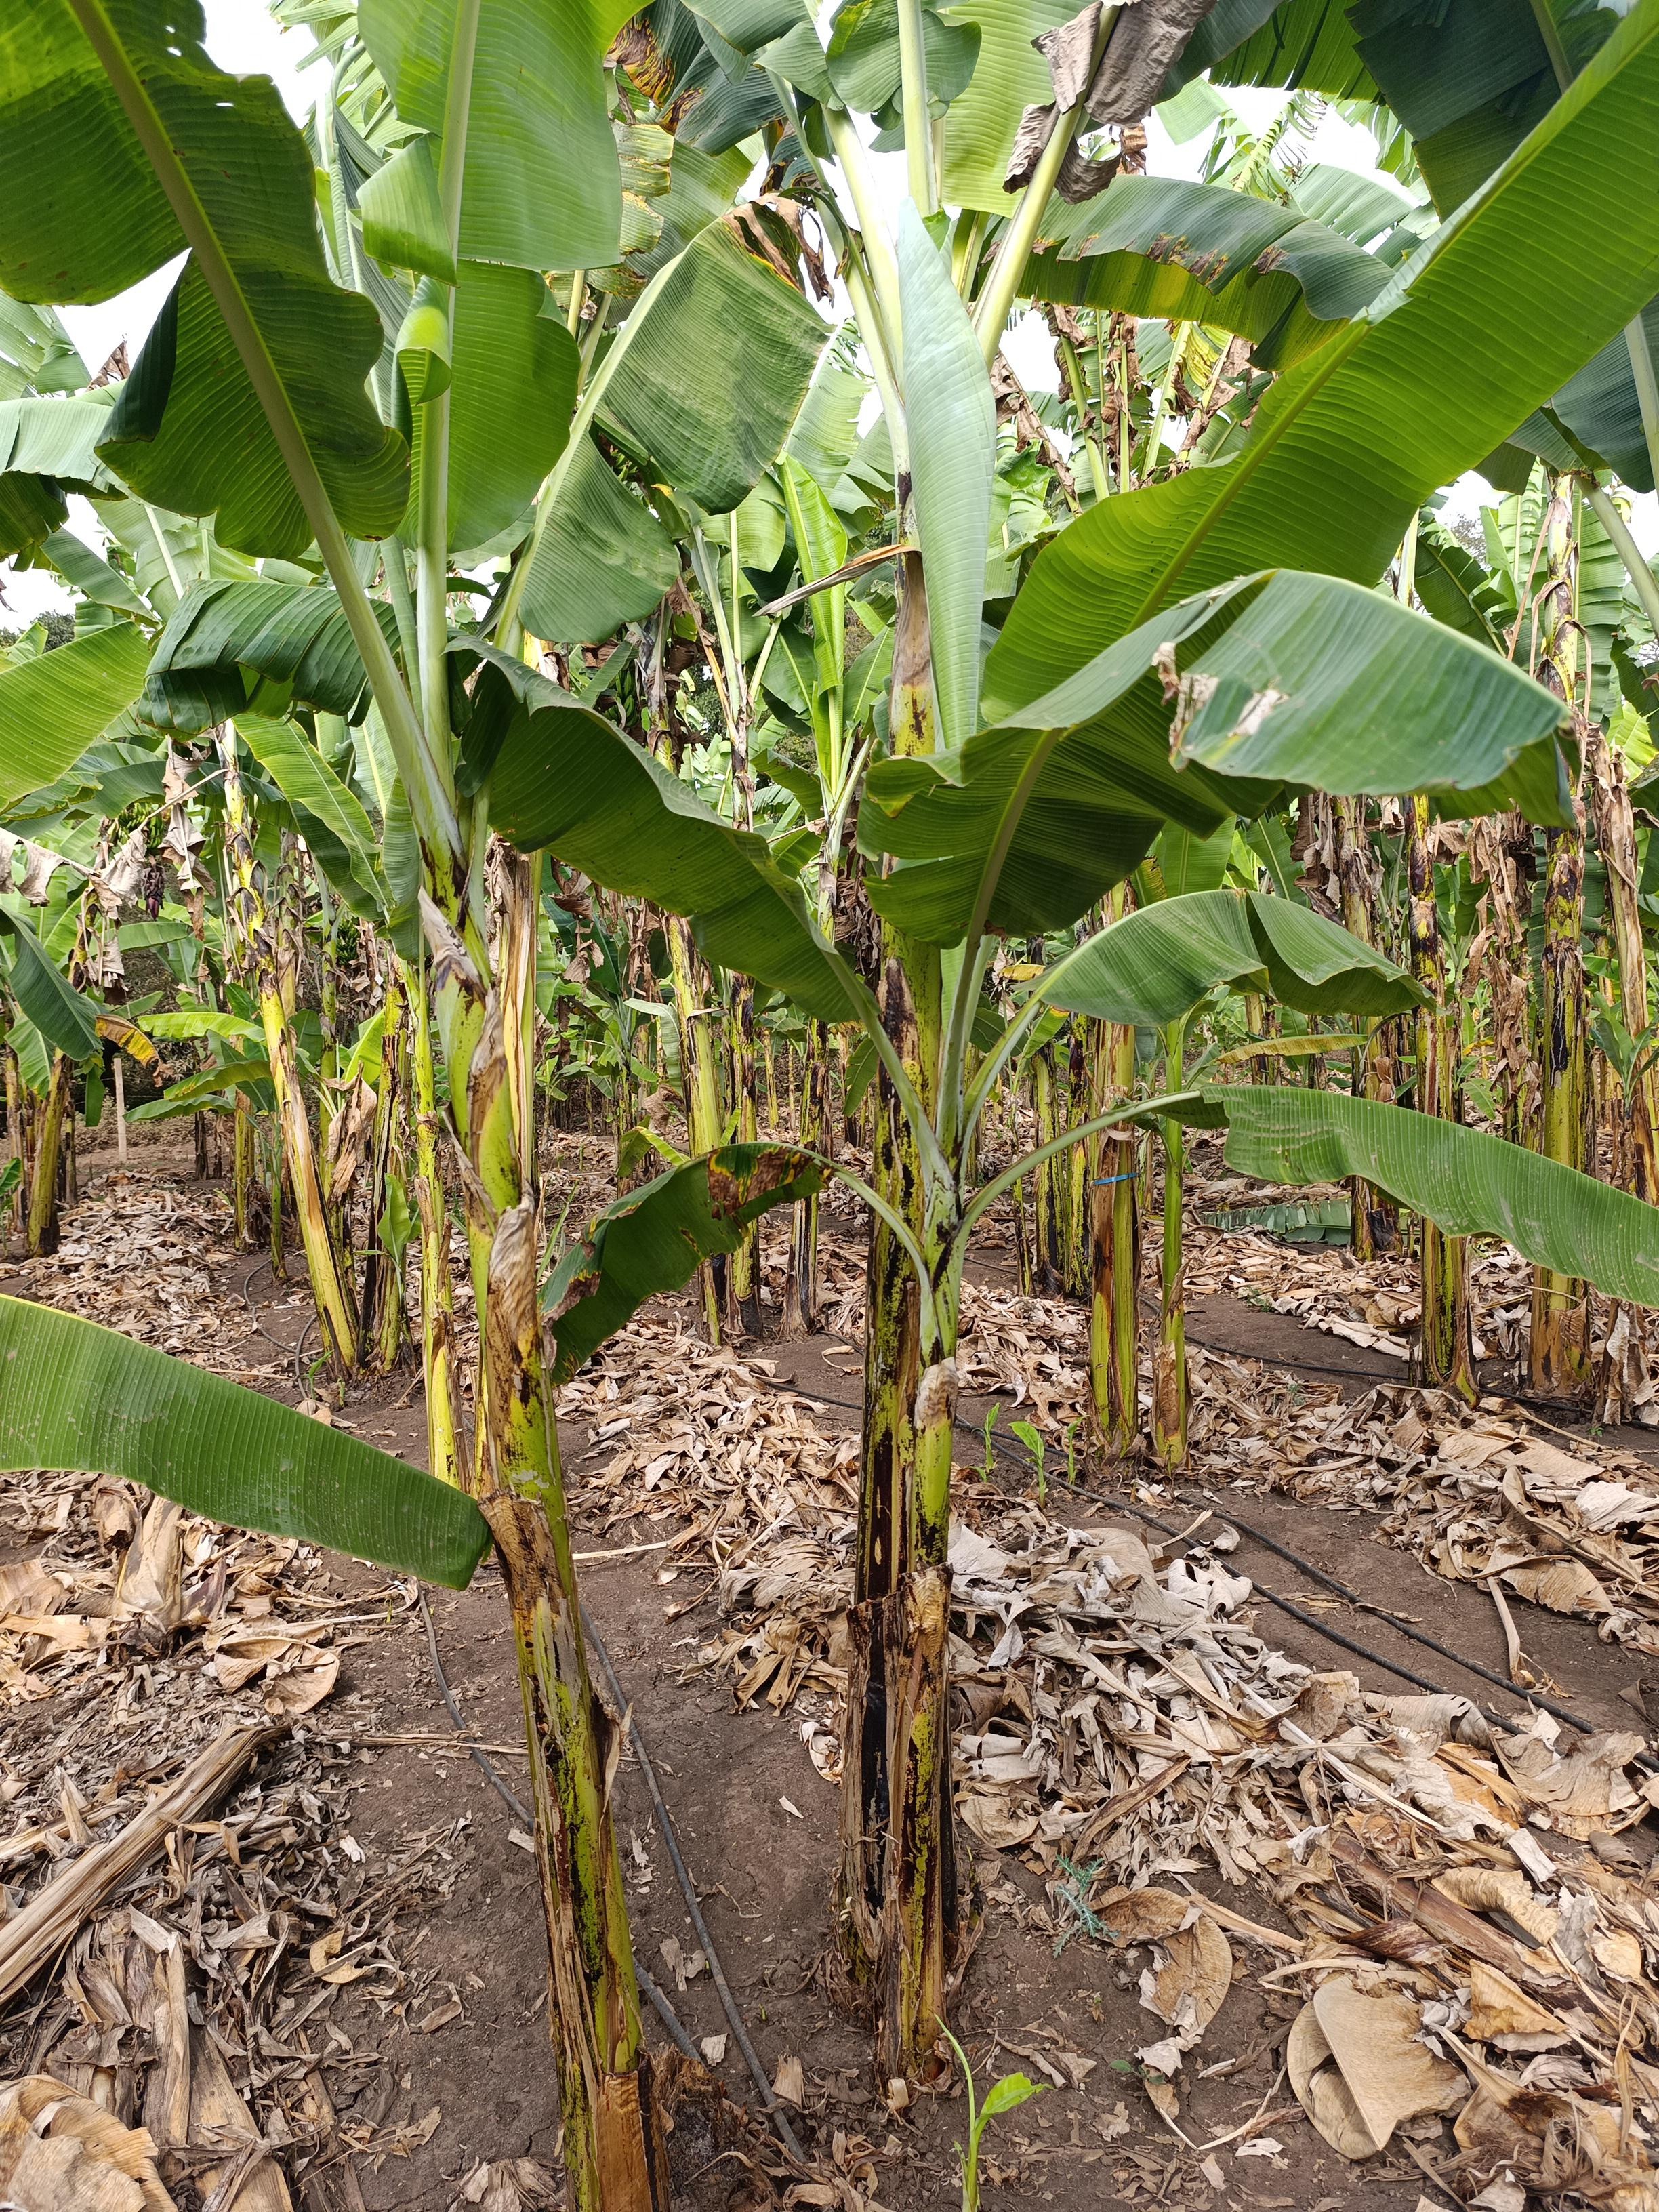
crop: banana
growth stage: vegetative
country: Tanzania
